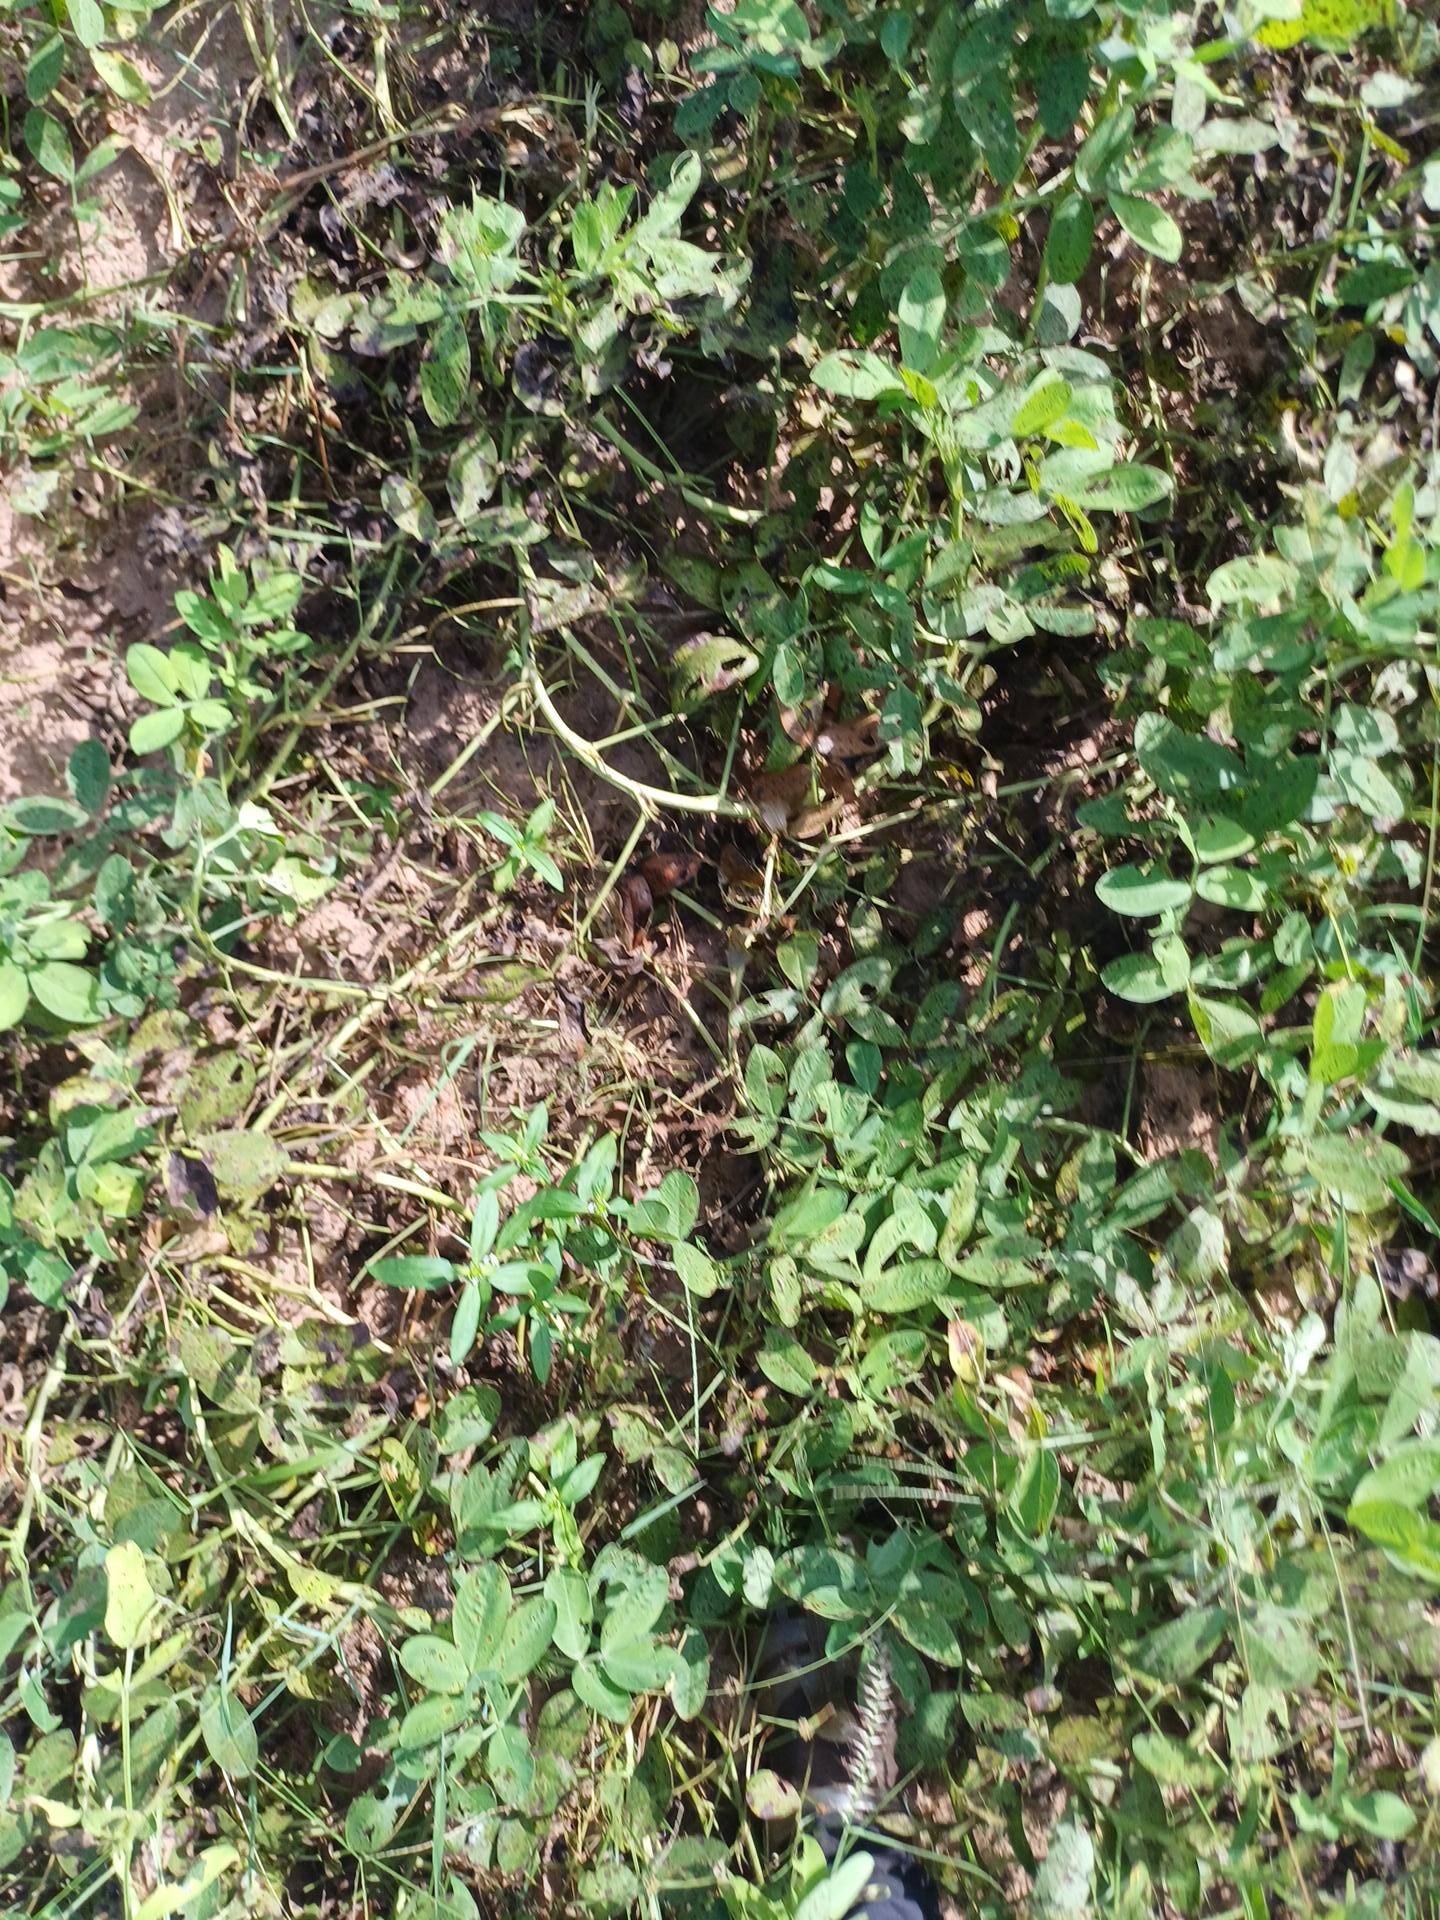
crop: groundnut
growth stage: flowering
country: Senegal
